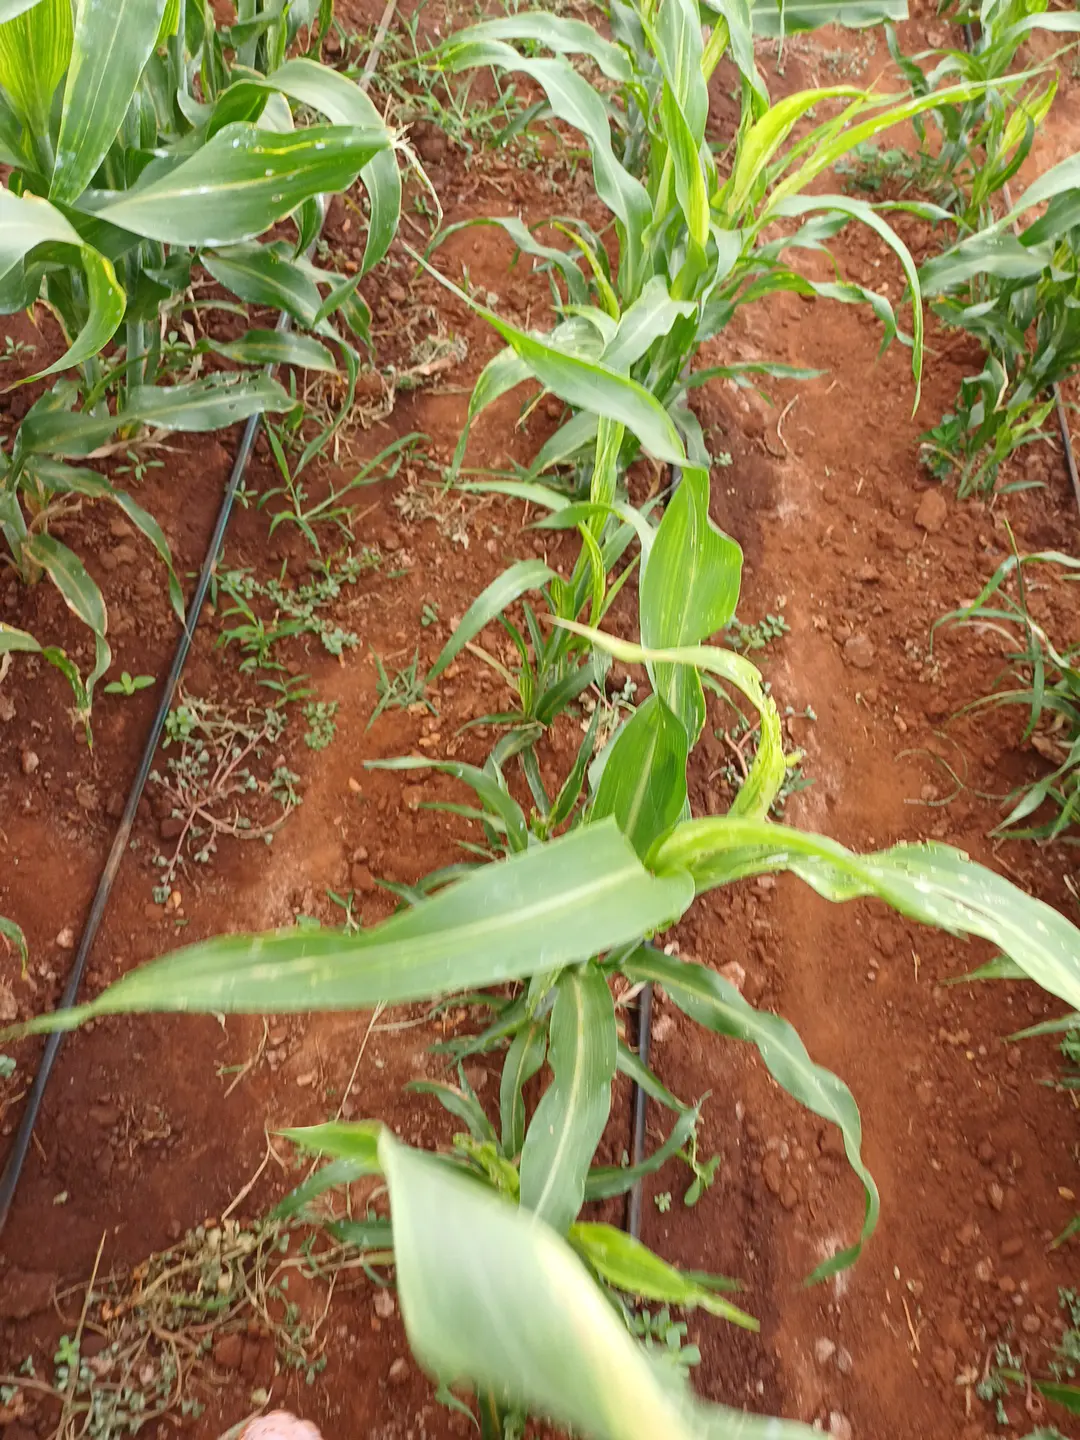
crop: sorghum
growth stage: vegetative
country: Kenya
